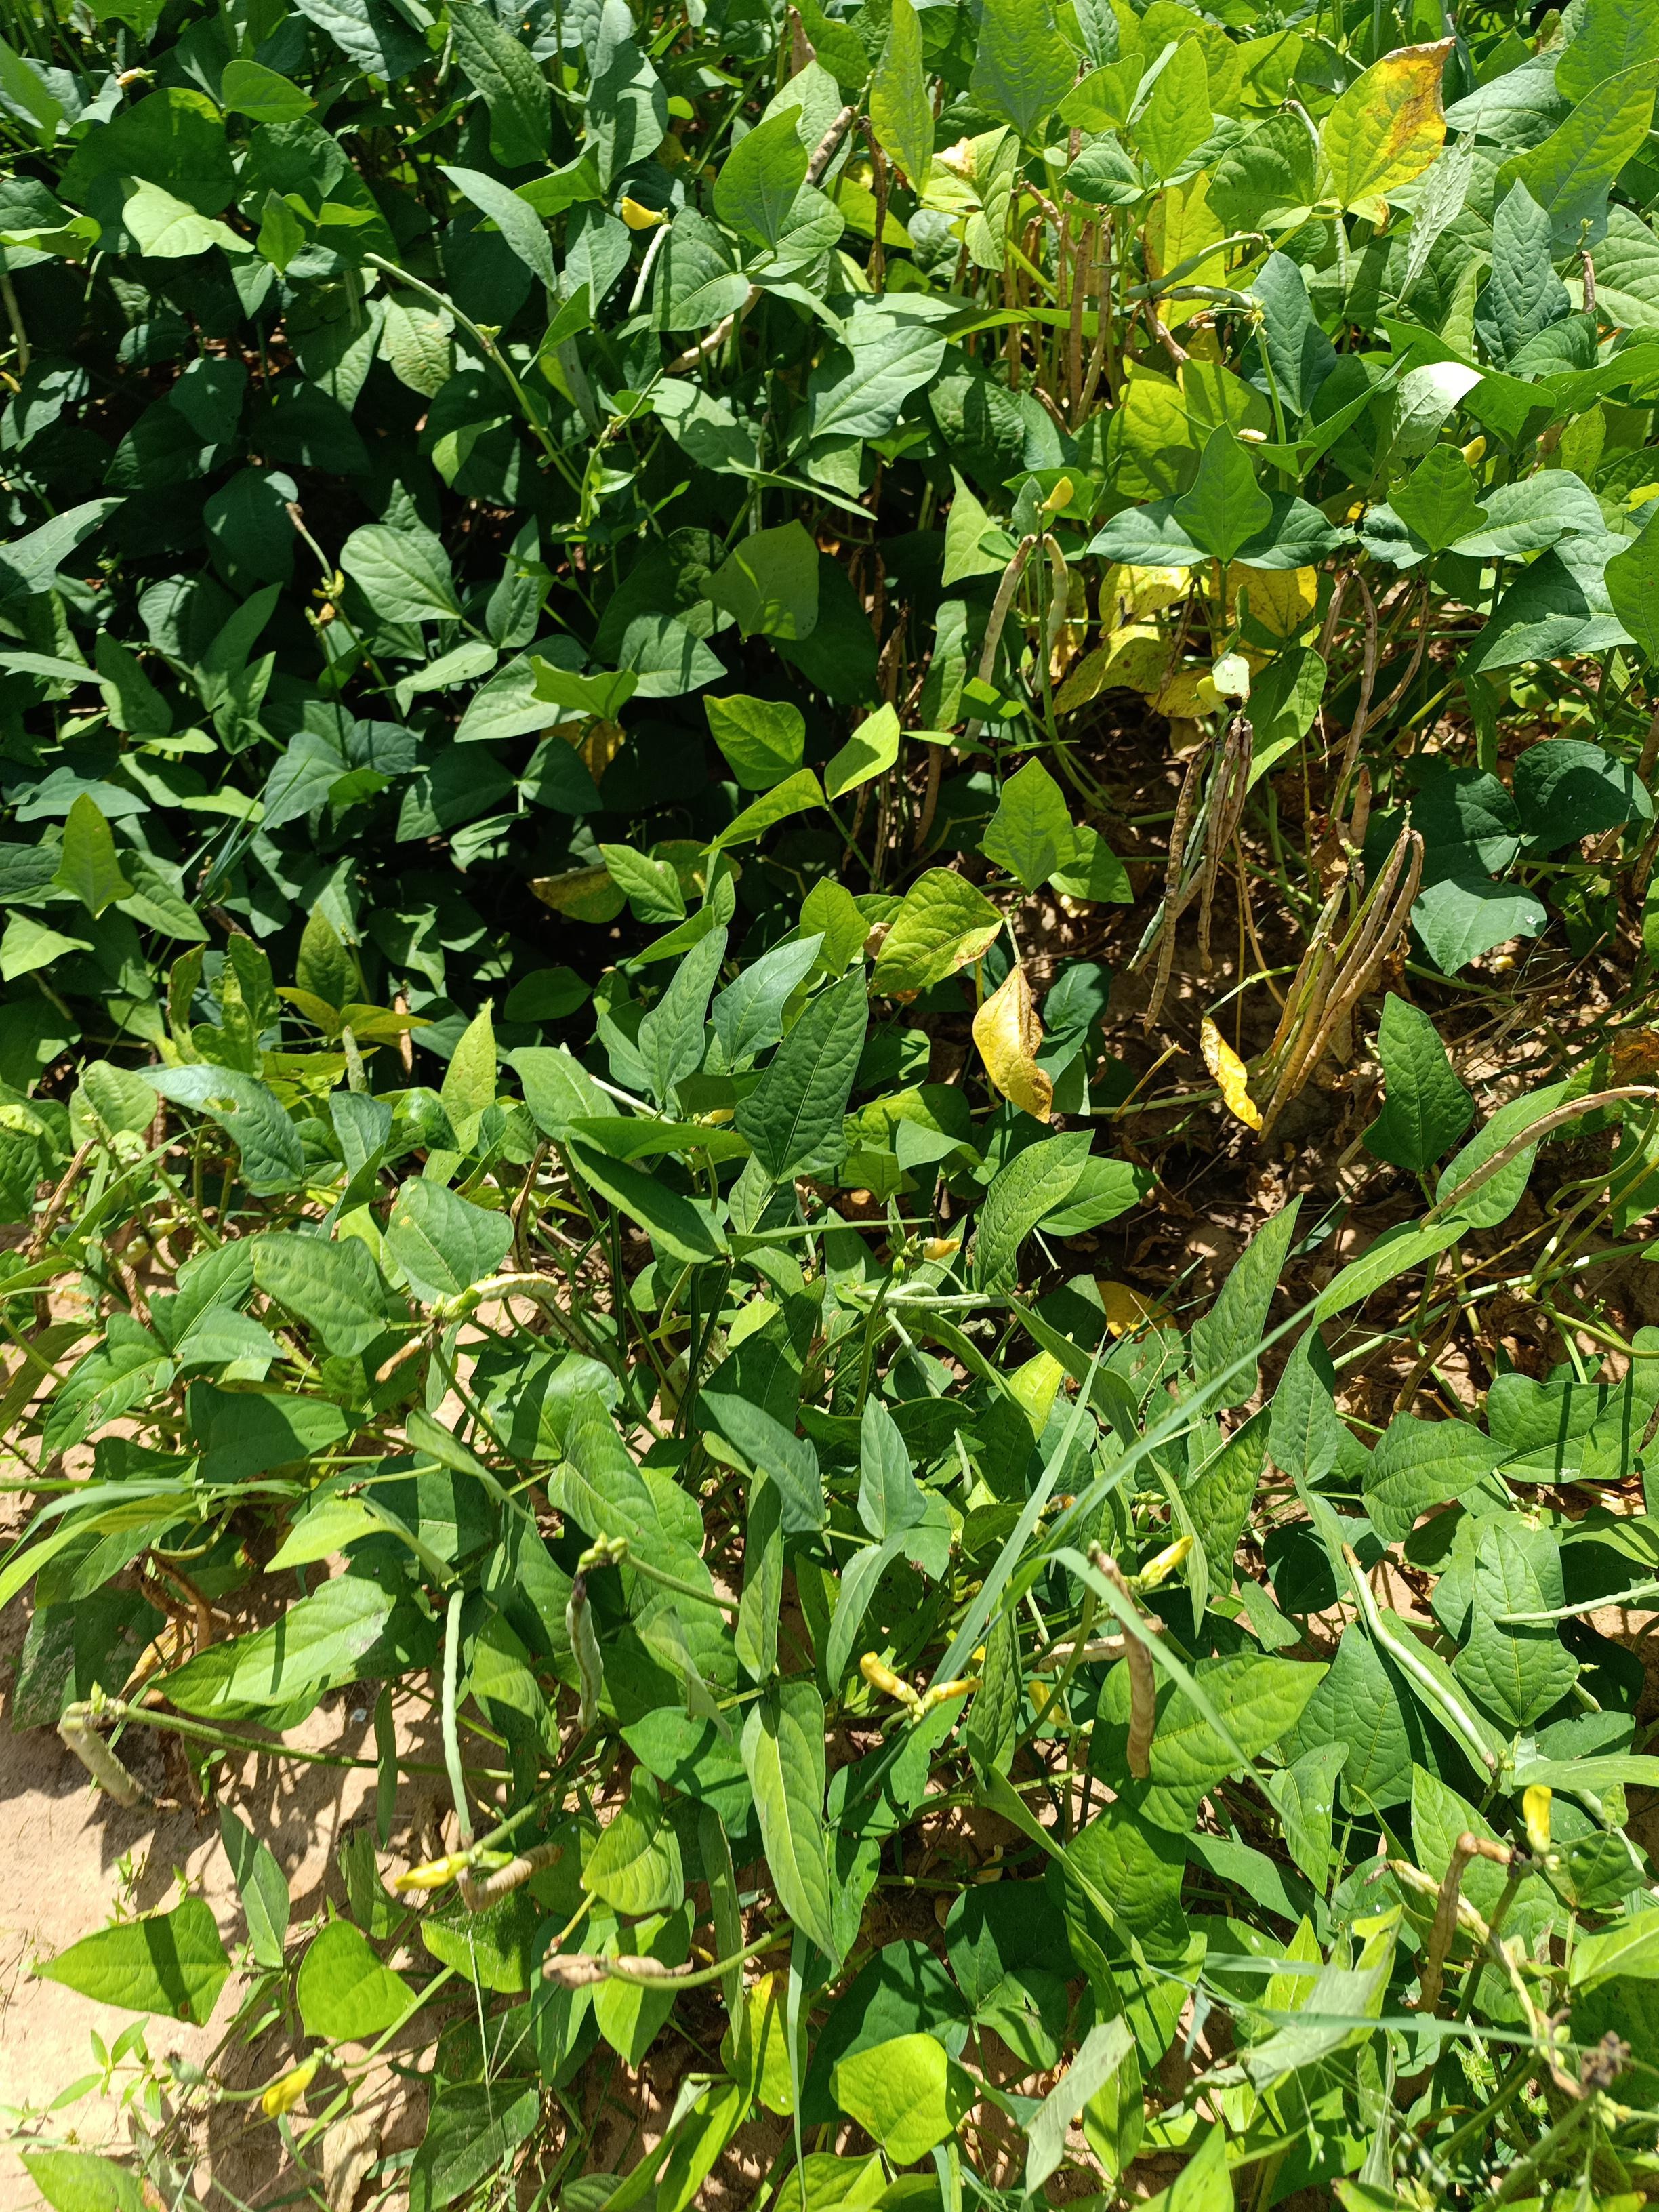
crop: cowpea
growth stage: maturity
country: Nigeria
